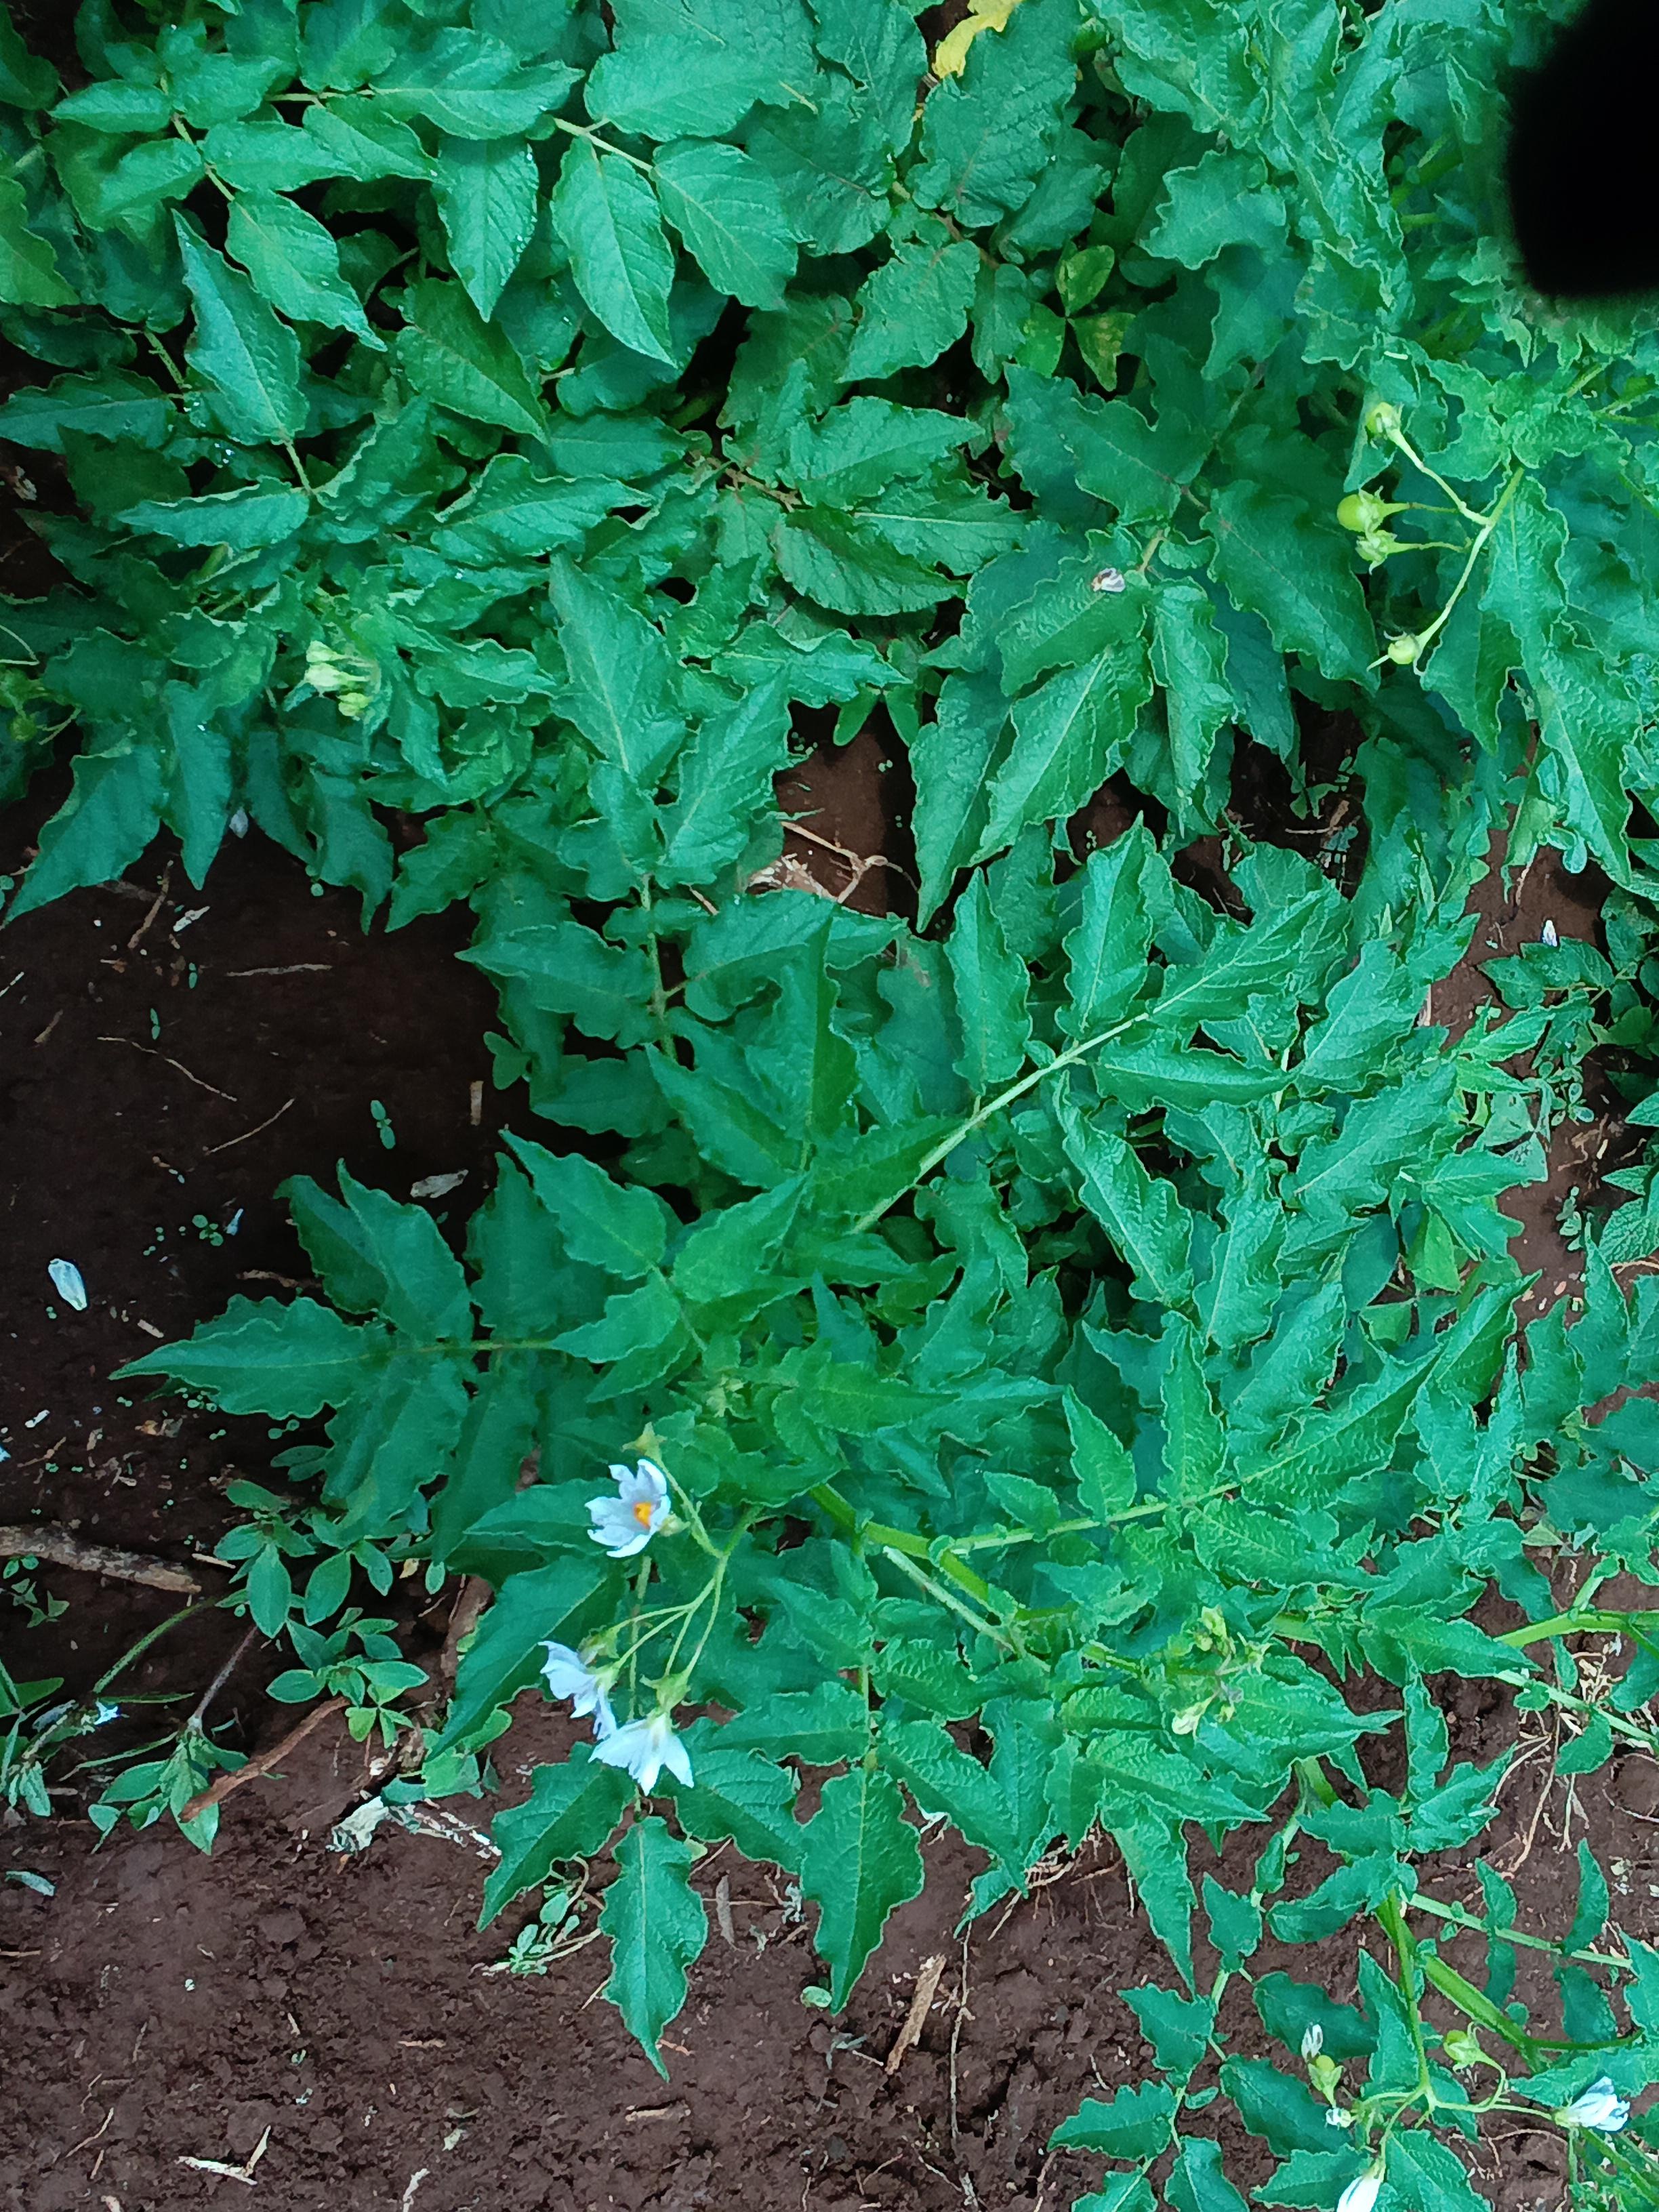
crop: potato
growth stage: flowering
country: Kenya
